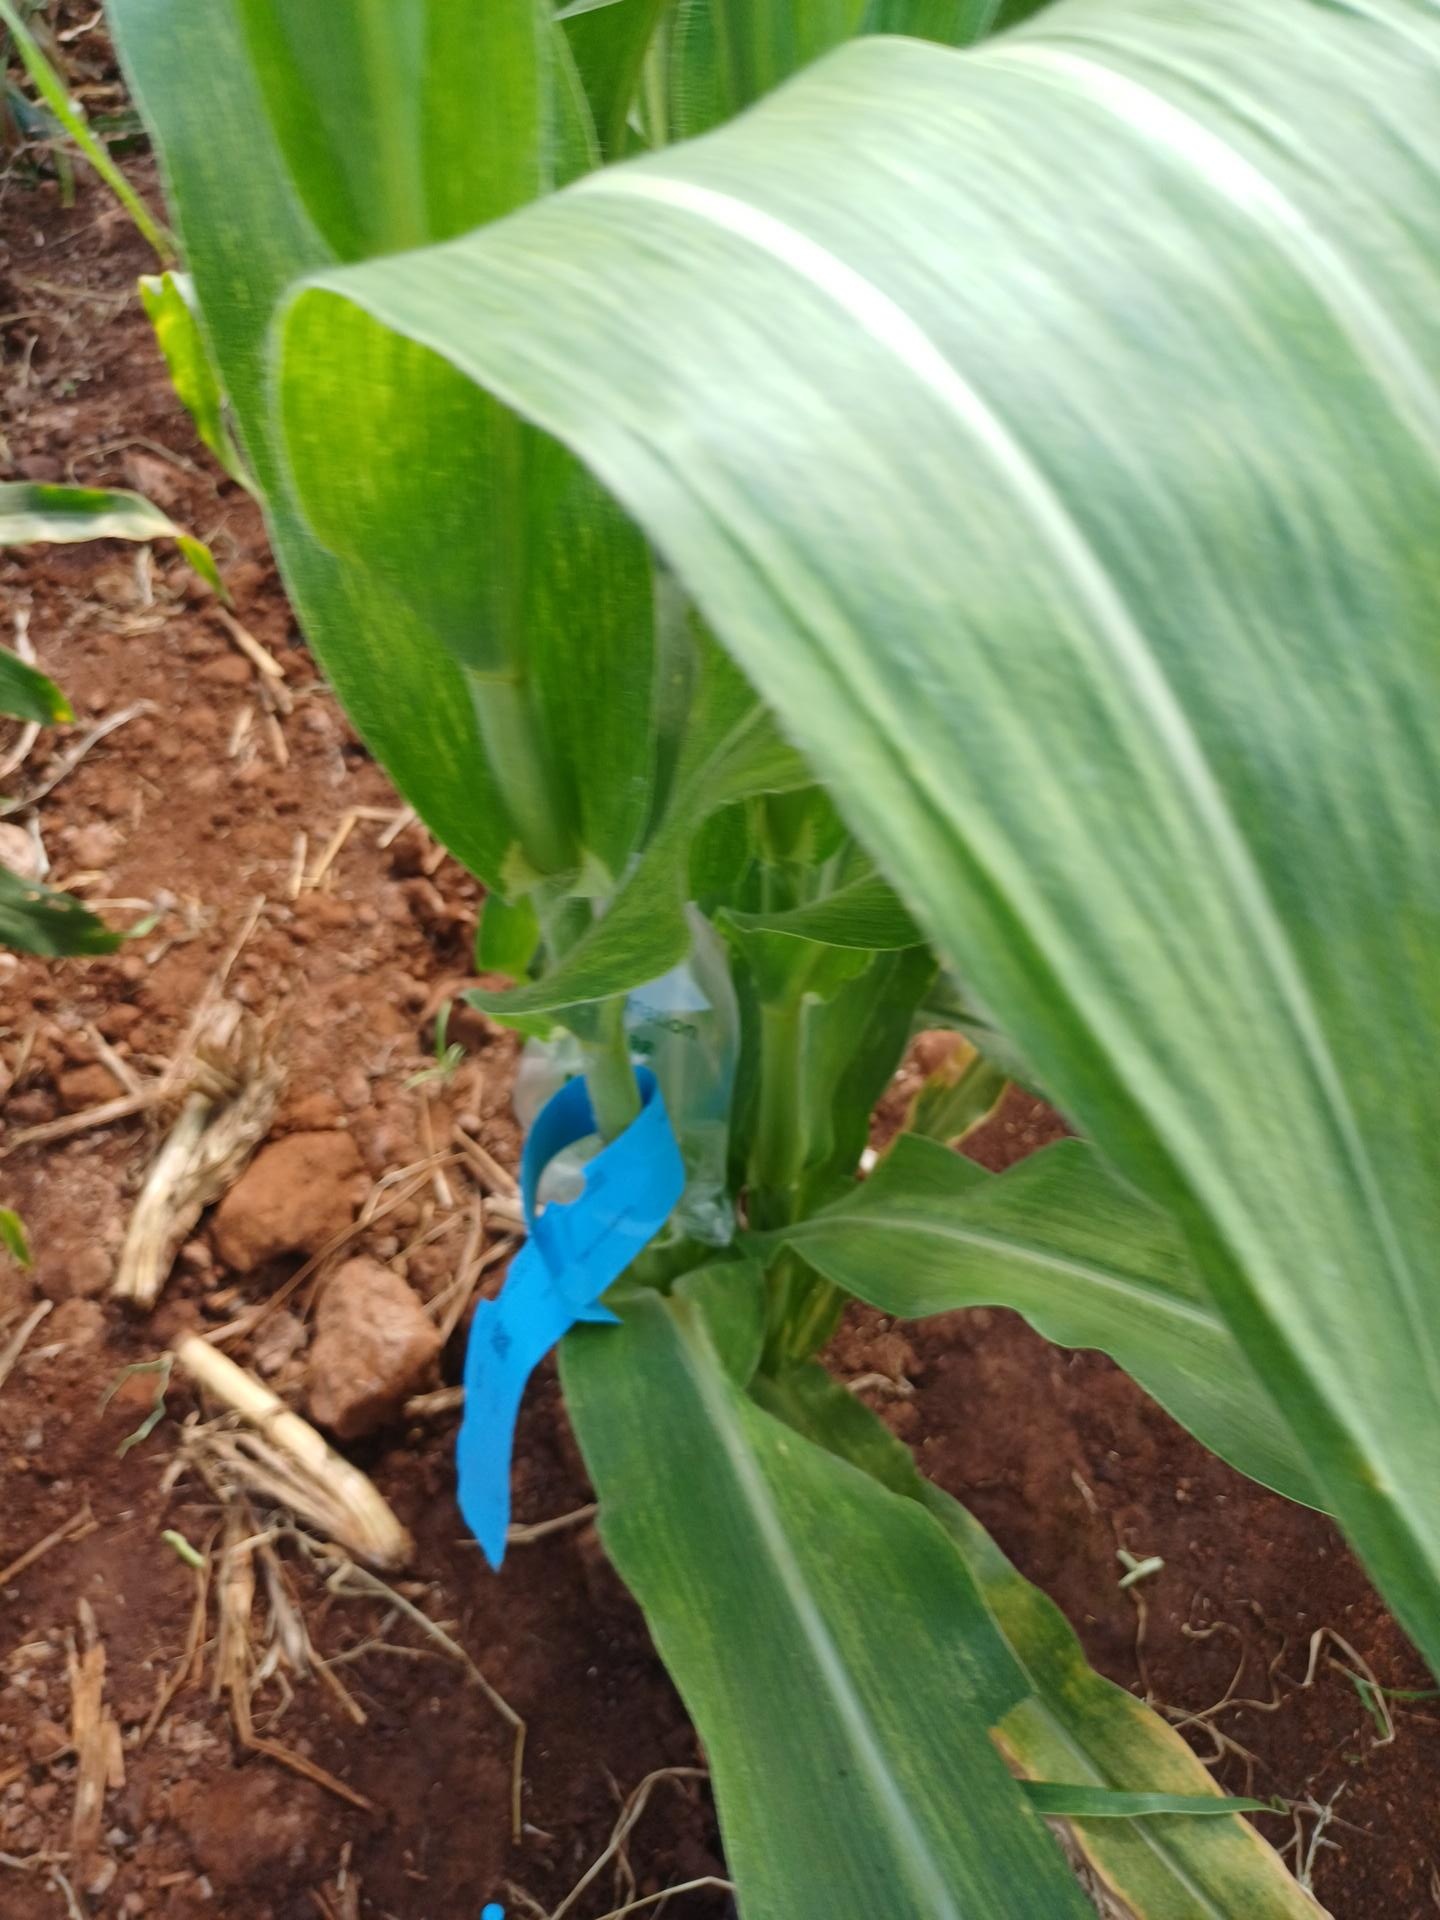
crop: maize
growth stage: flowering
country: Kenya
